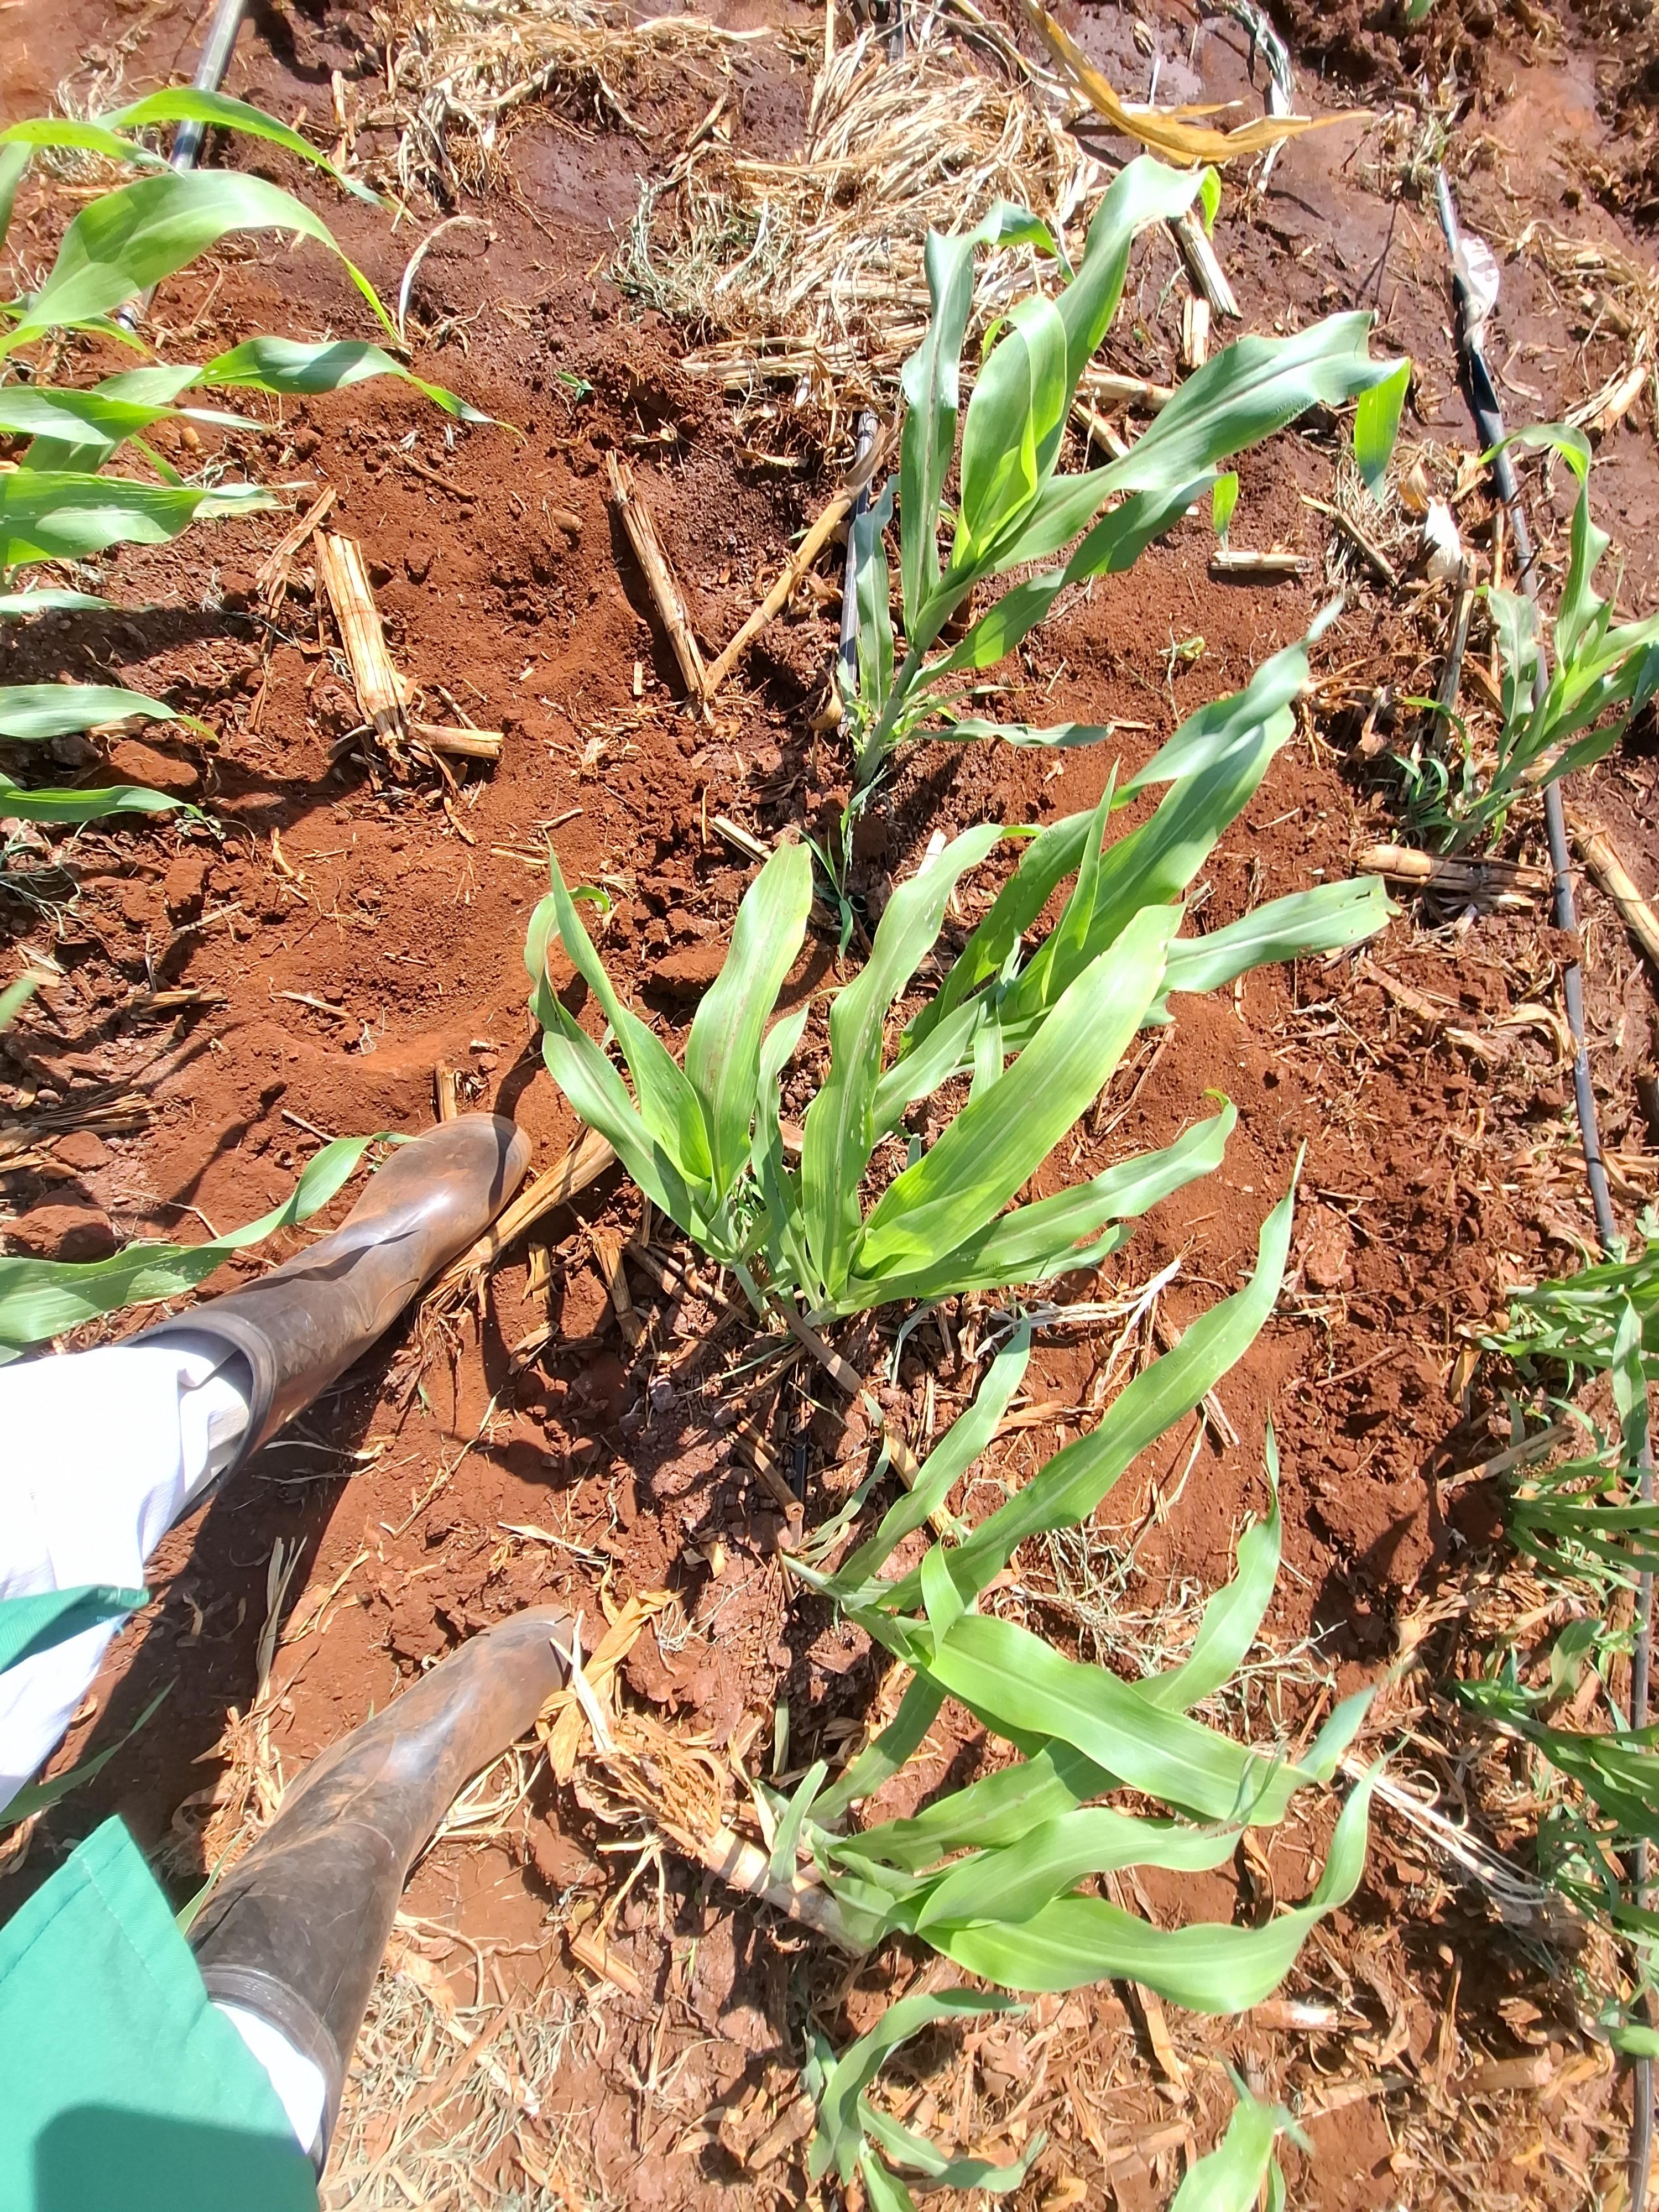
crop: sorghum
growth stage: vegetative
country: Kenya
